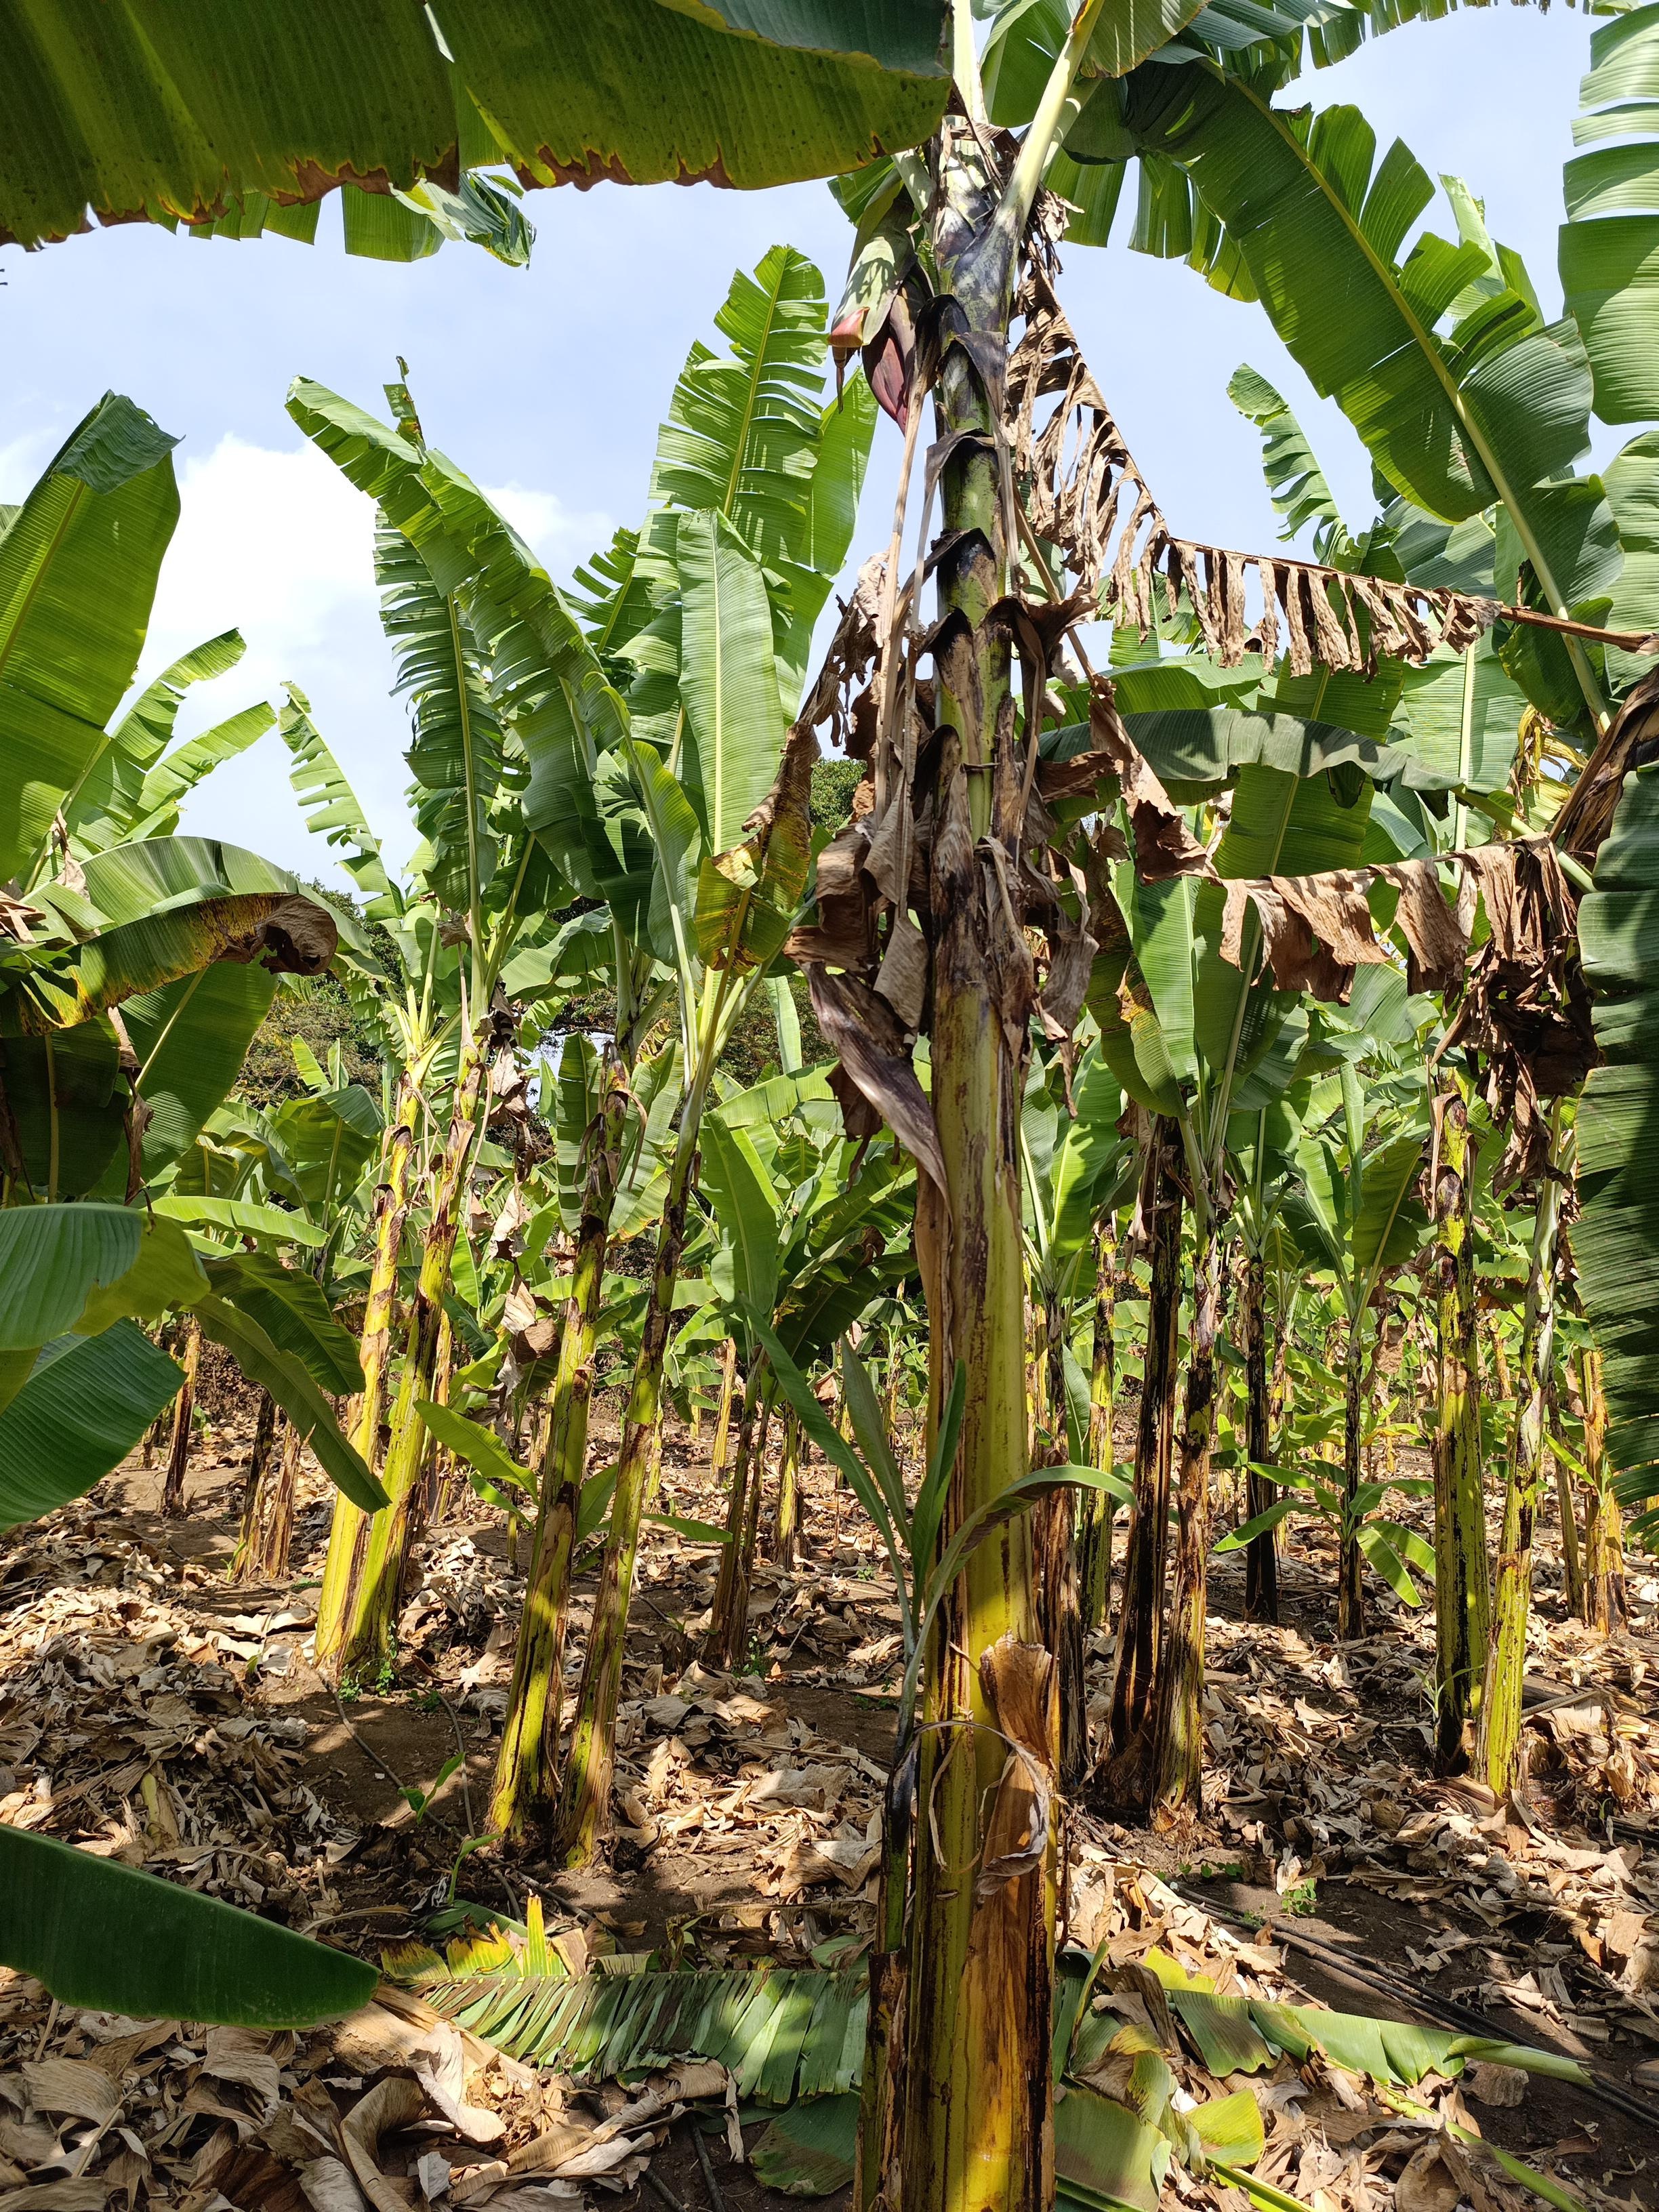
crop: banana
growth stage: flowering
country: Tanzania
